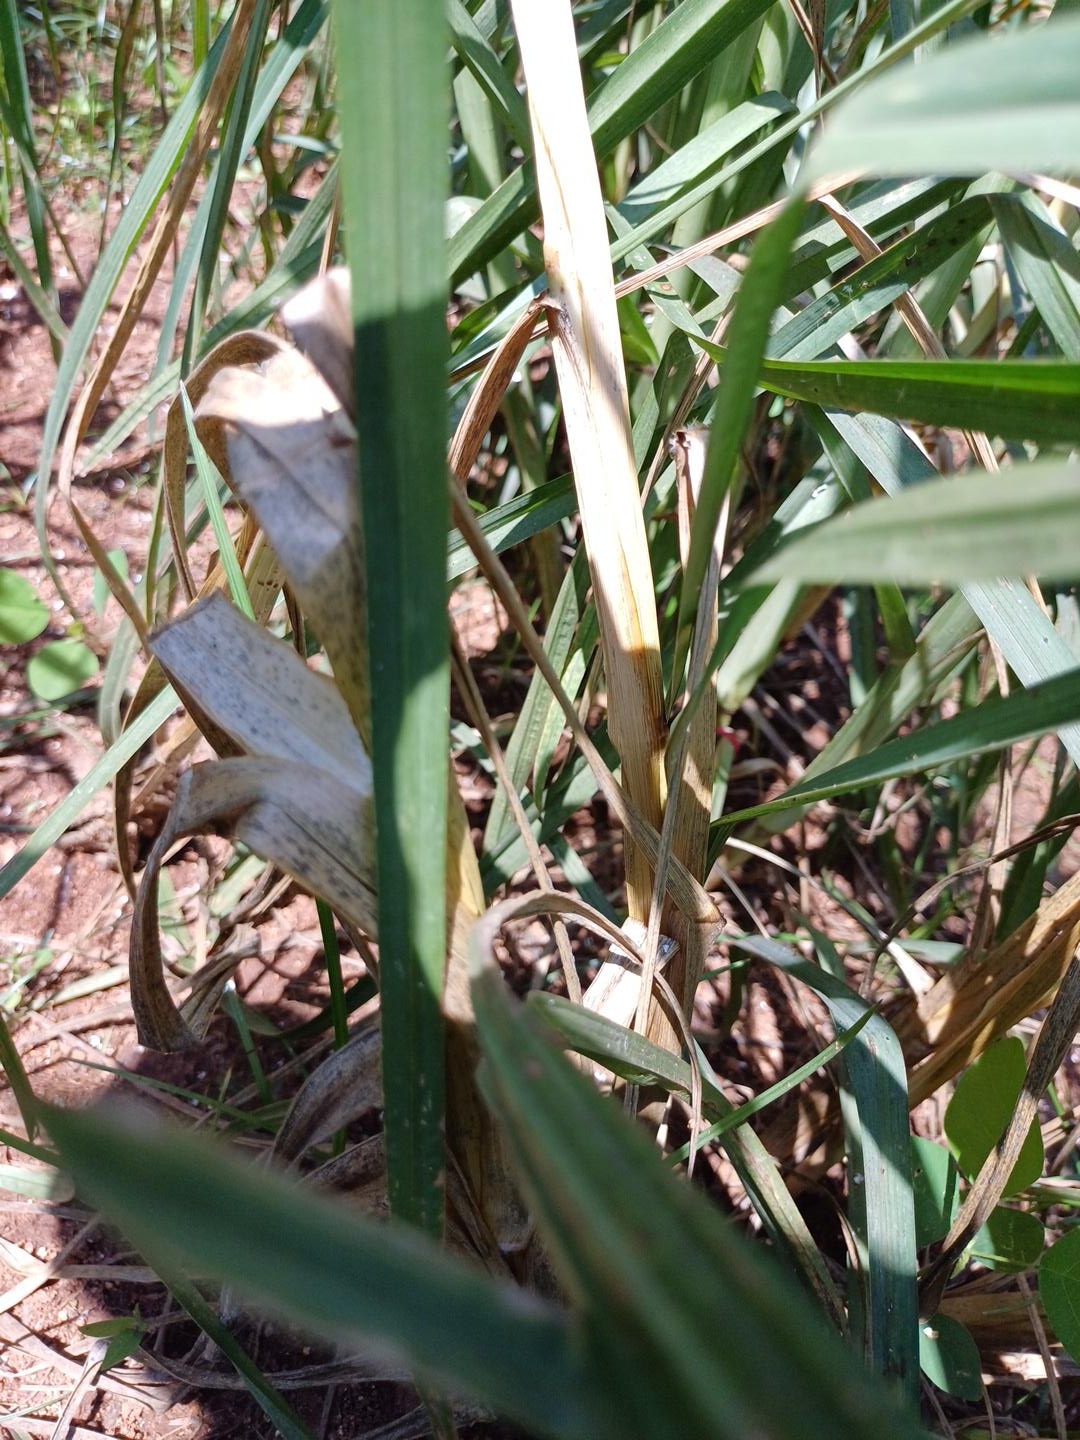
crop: finger millet
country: Kenya
